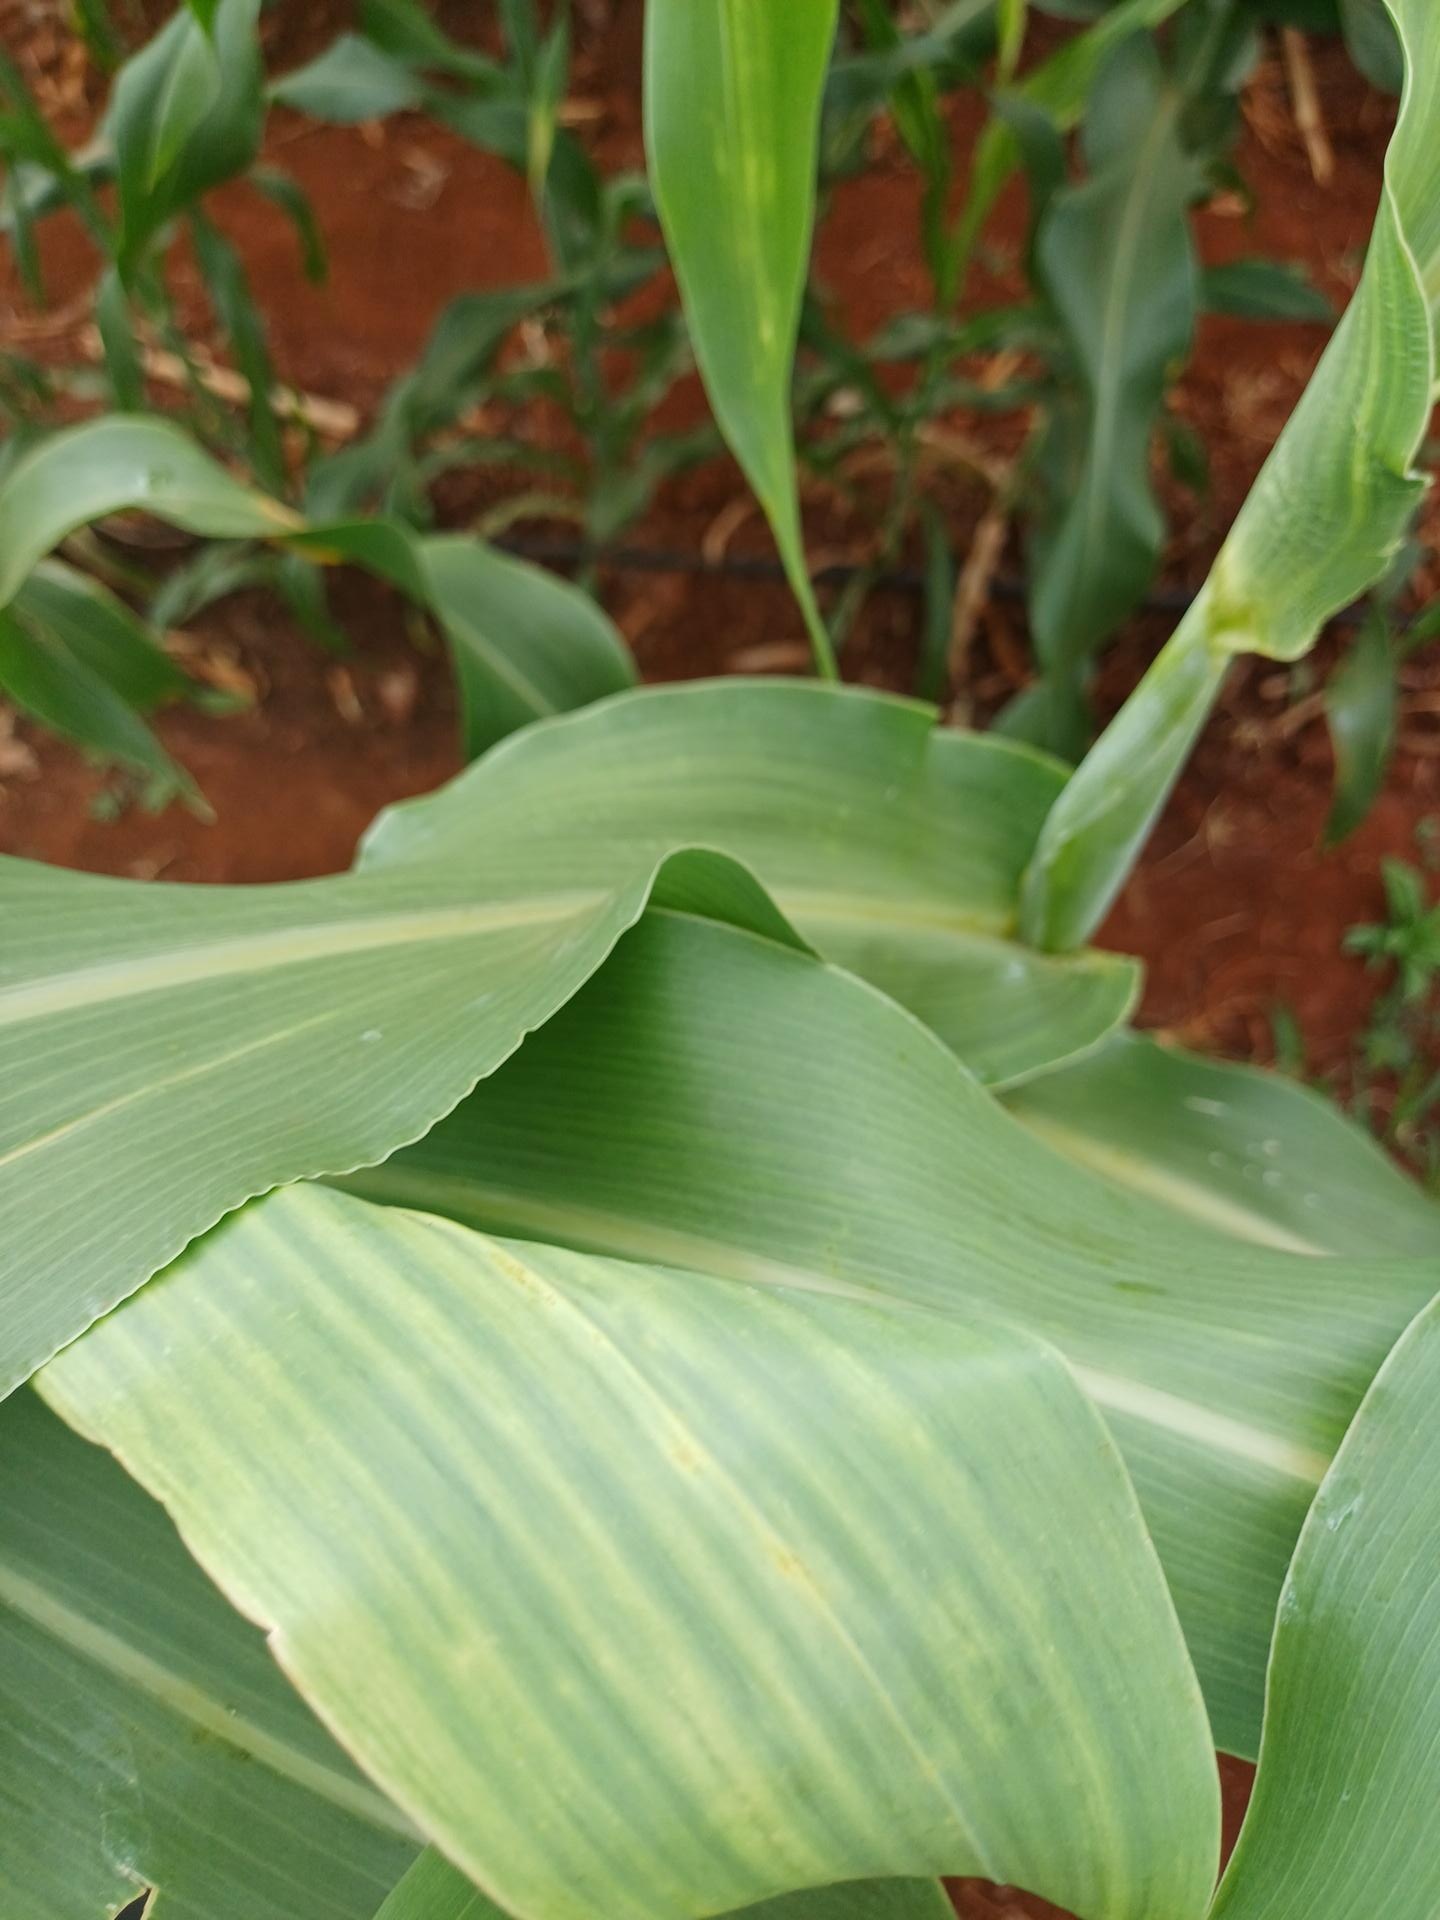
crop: sorghum
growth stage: heading tuber
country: Kenya
